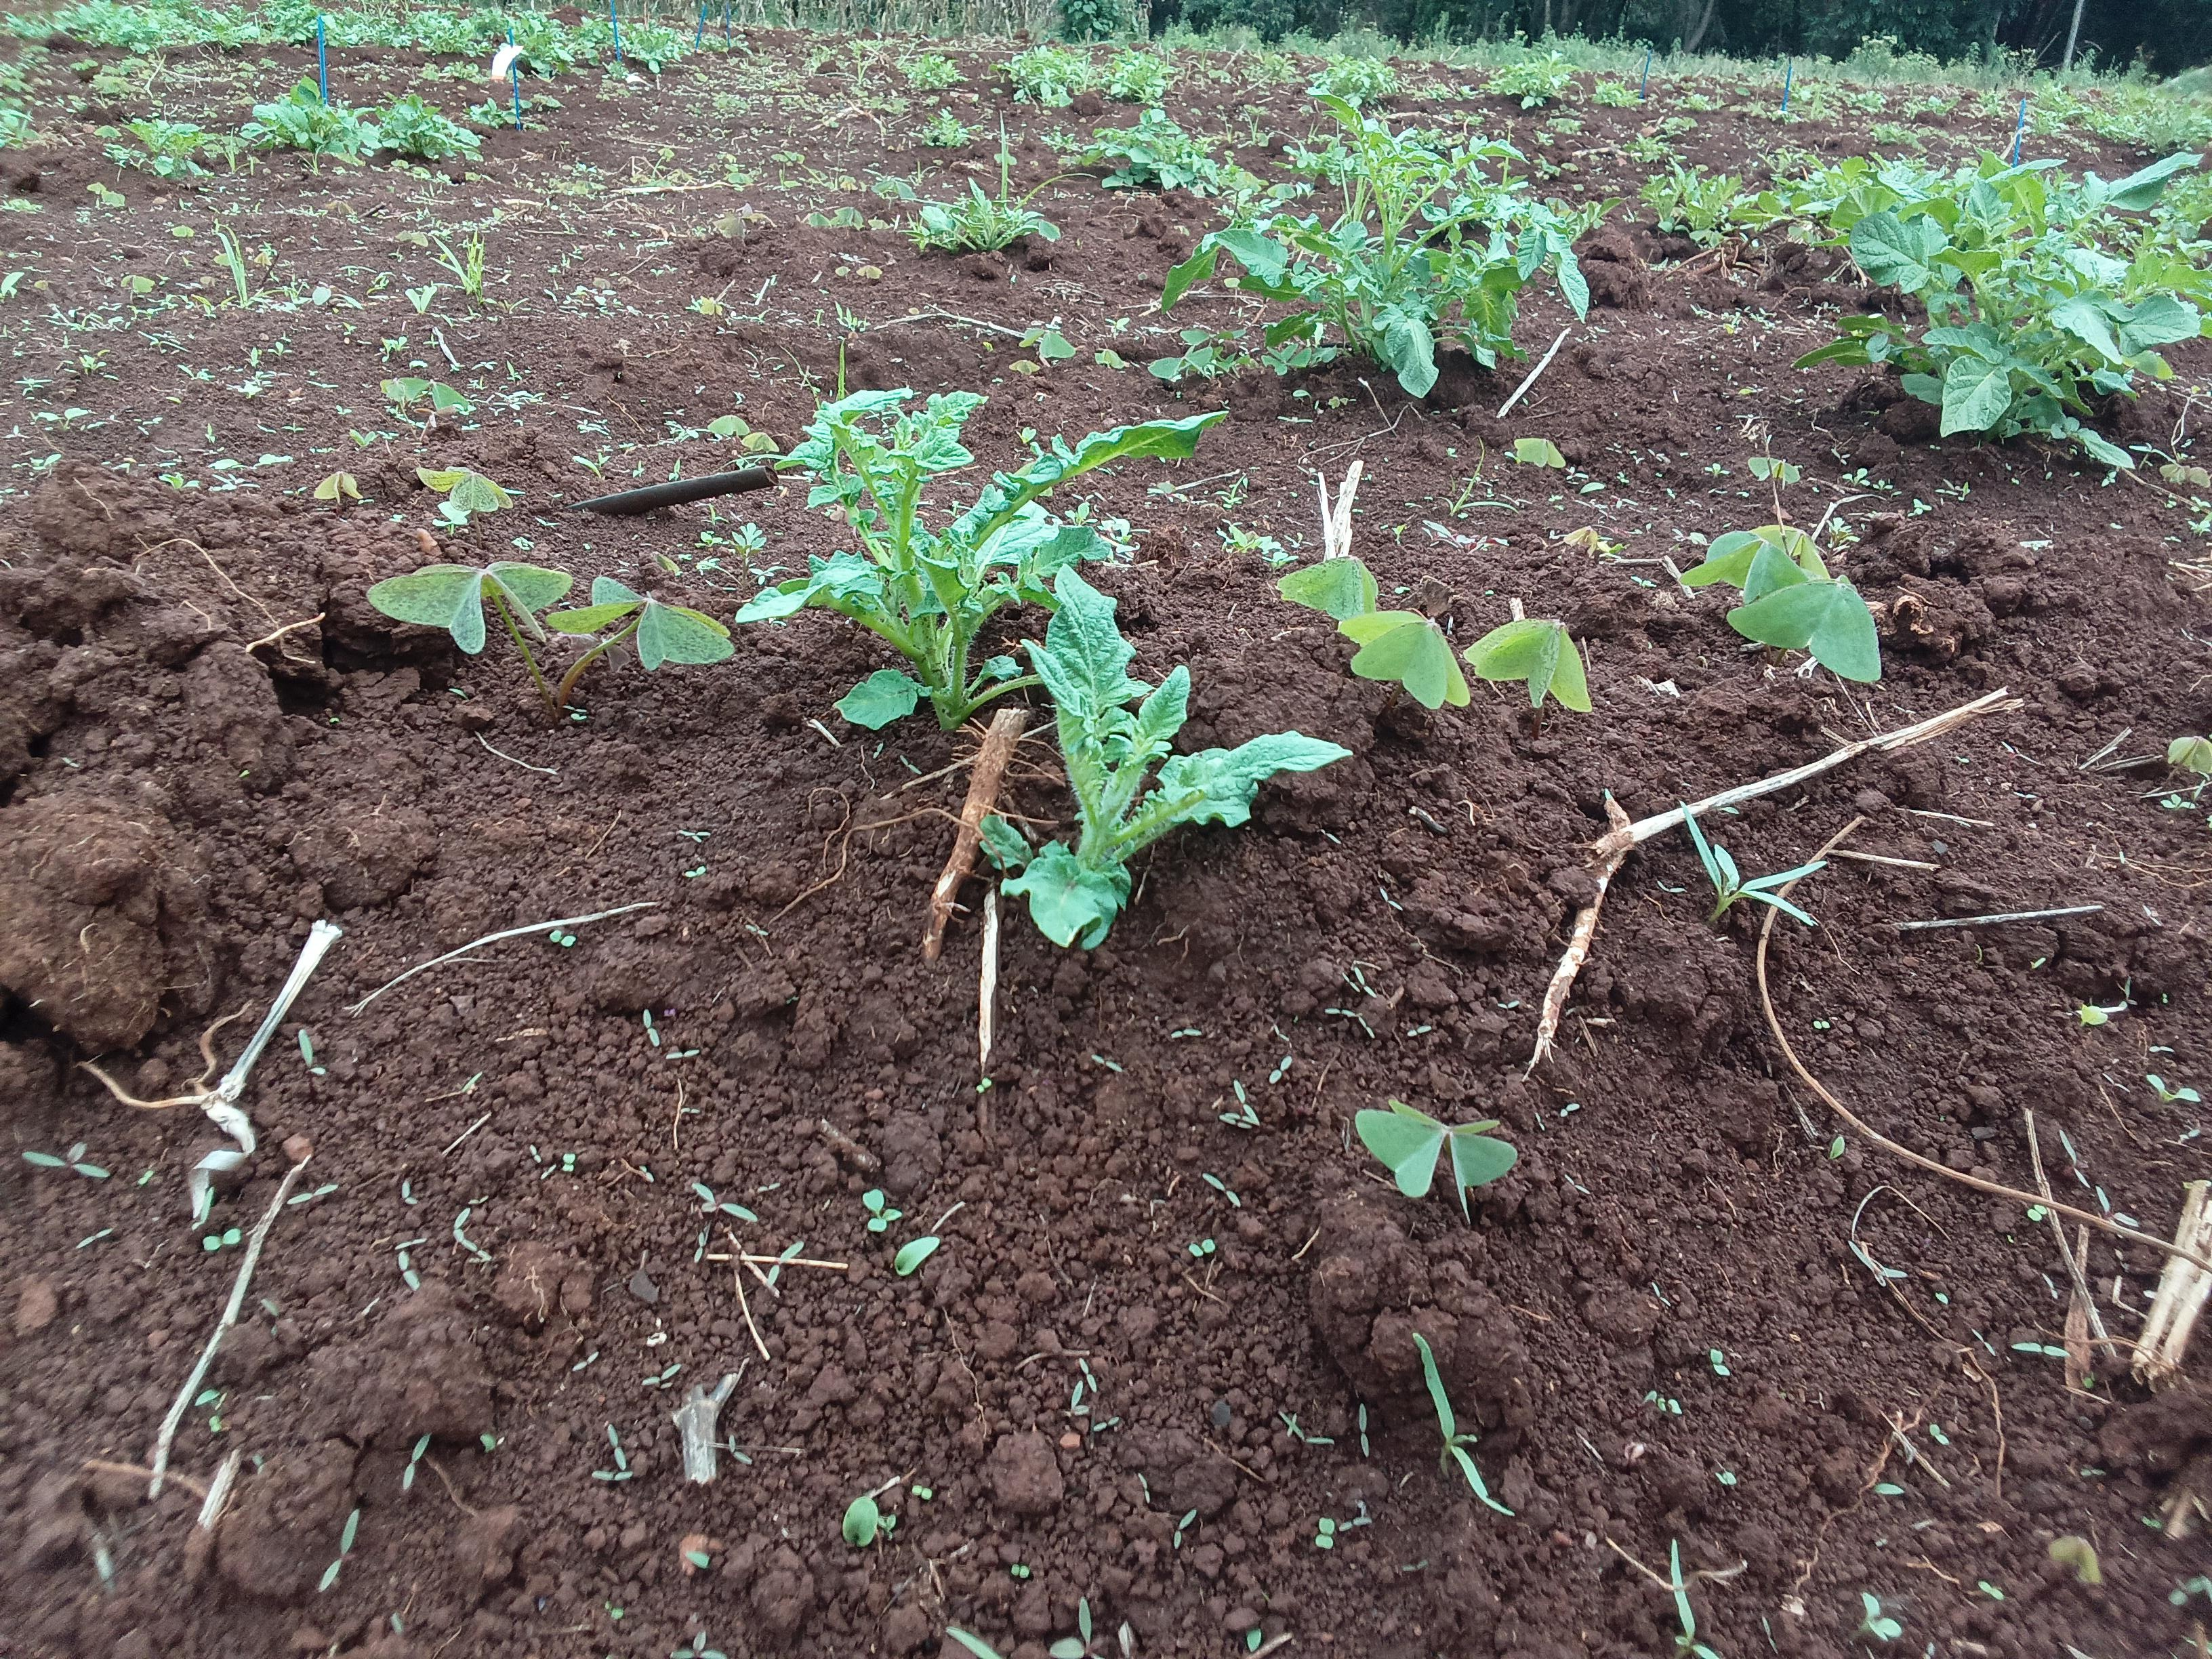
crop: potato
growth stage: sprouting emergence
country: Kenya
